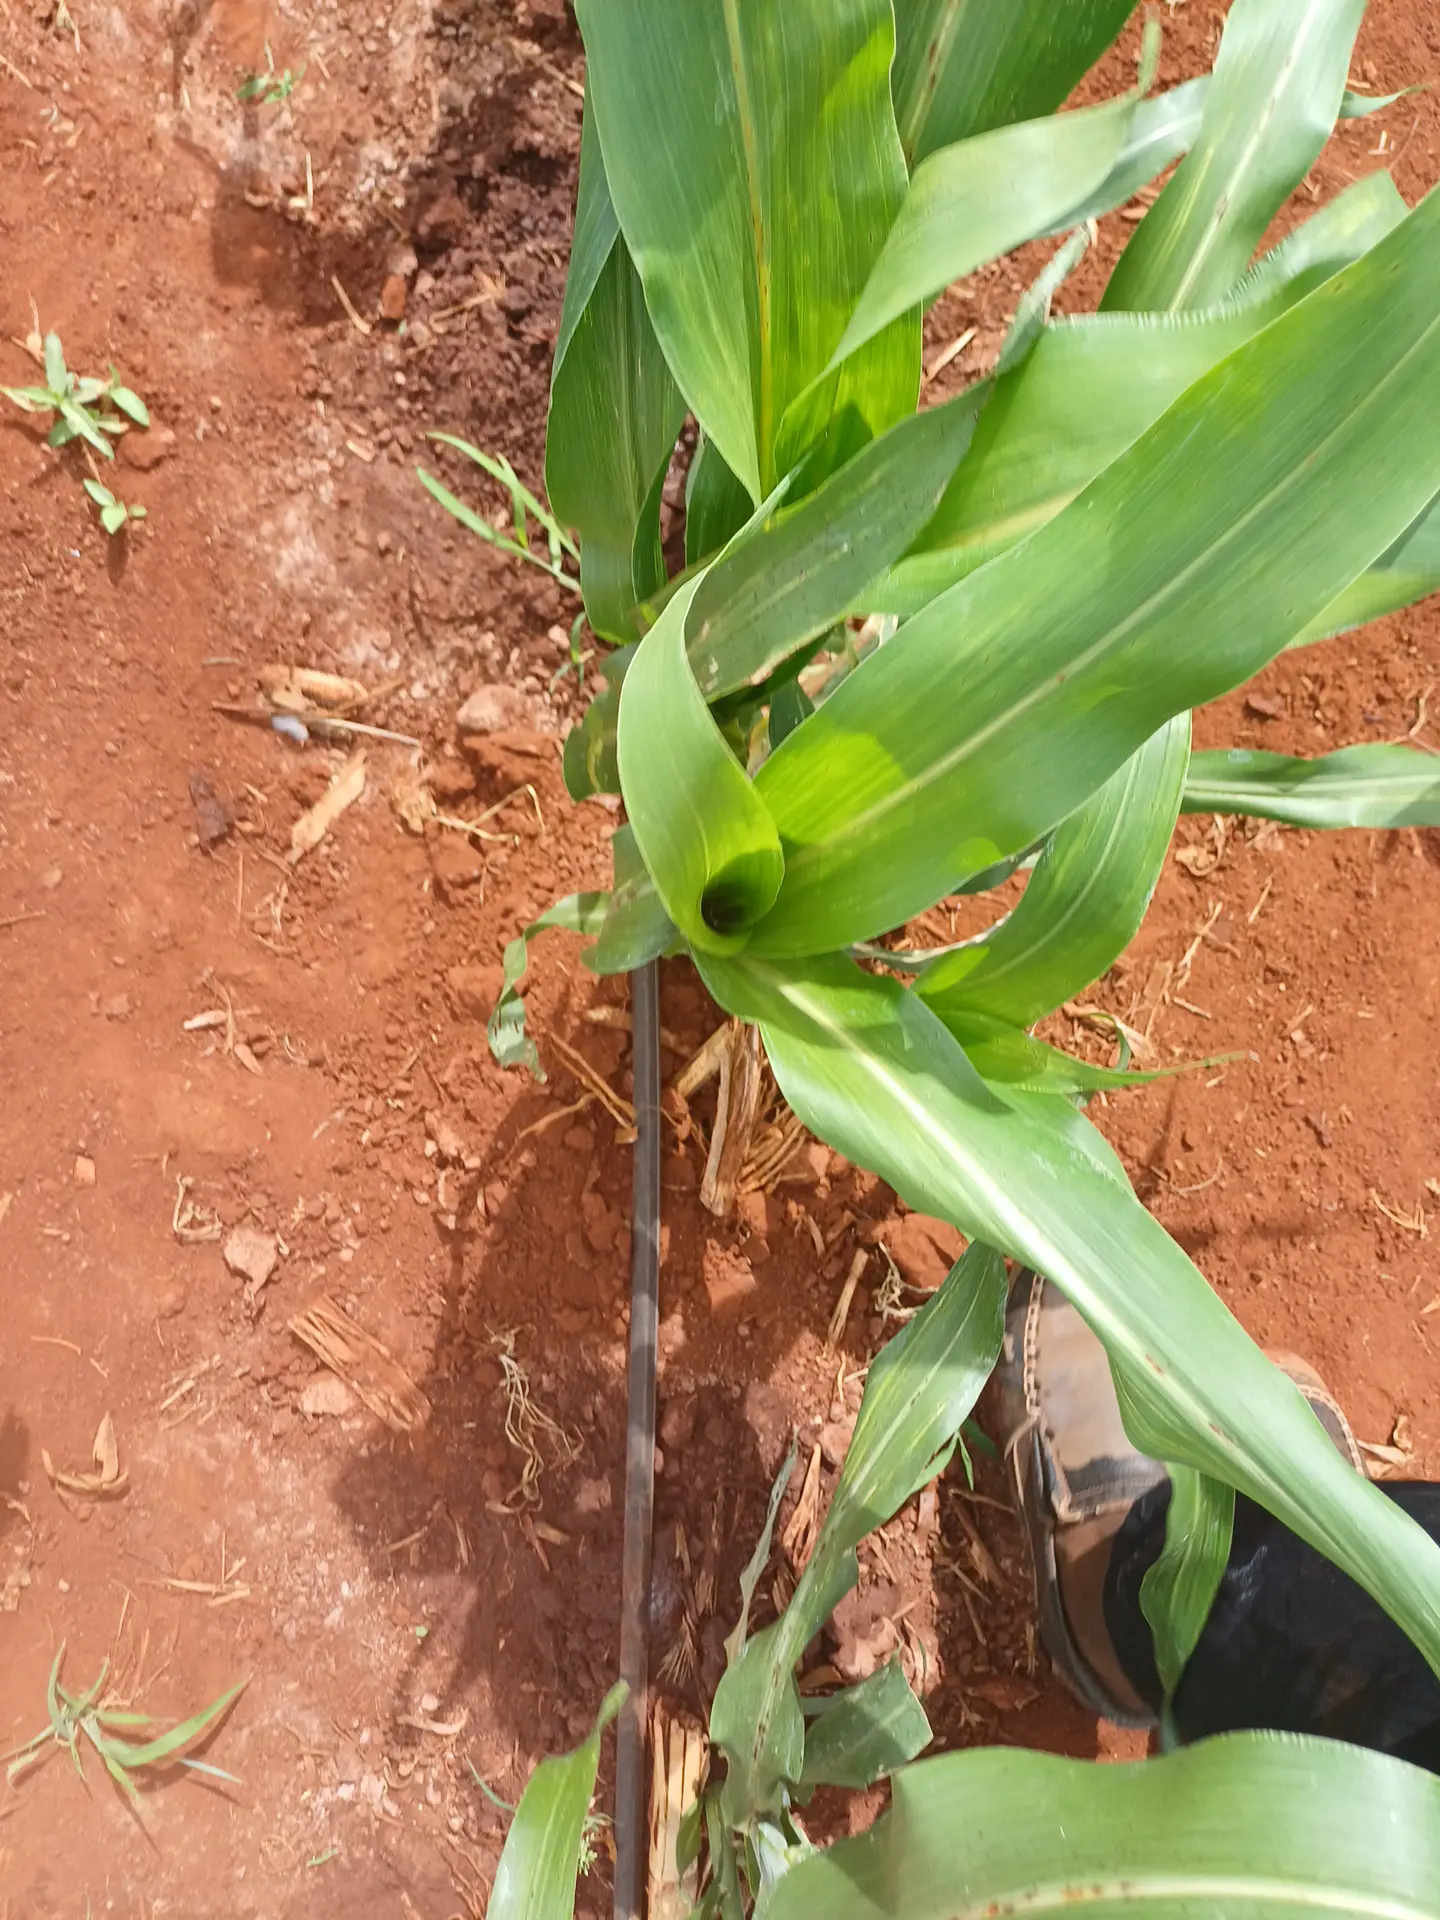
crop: sorghum
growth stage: vegetative
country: Kenya
